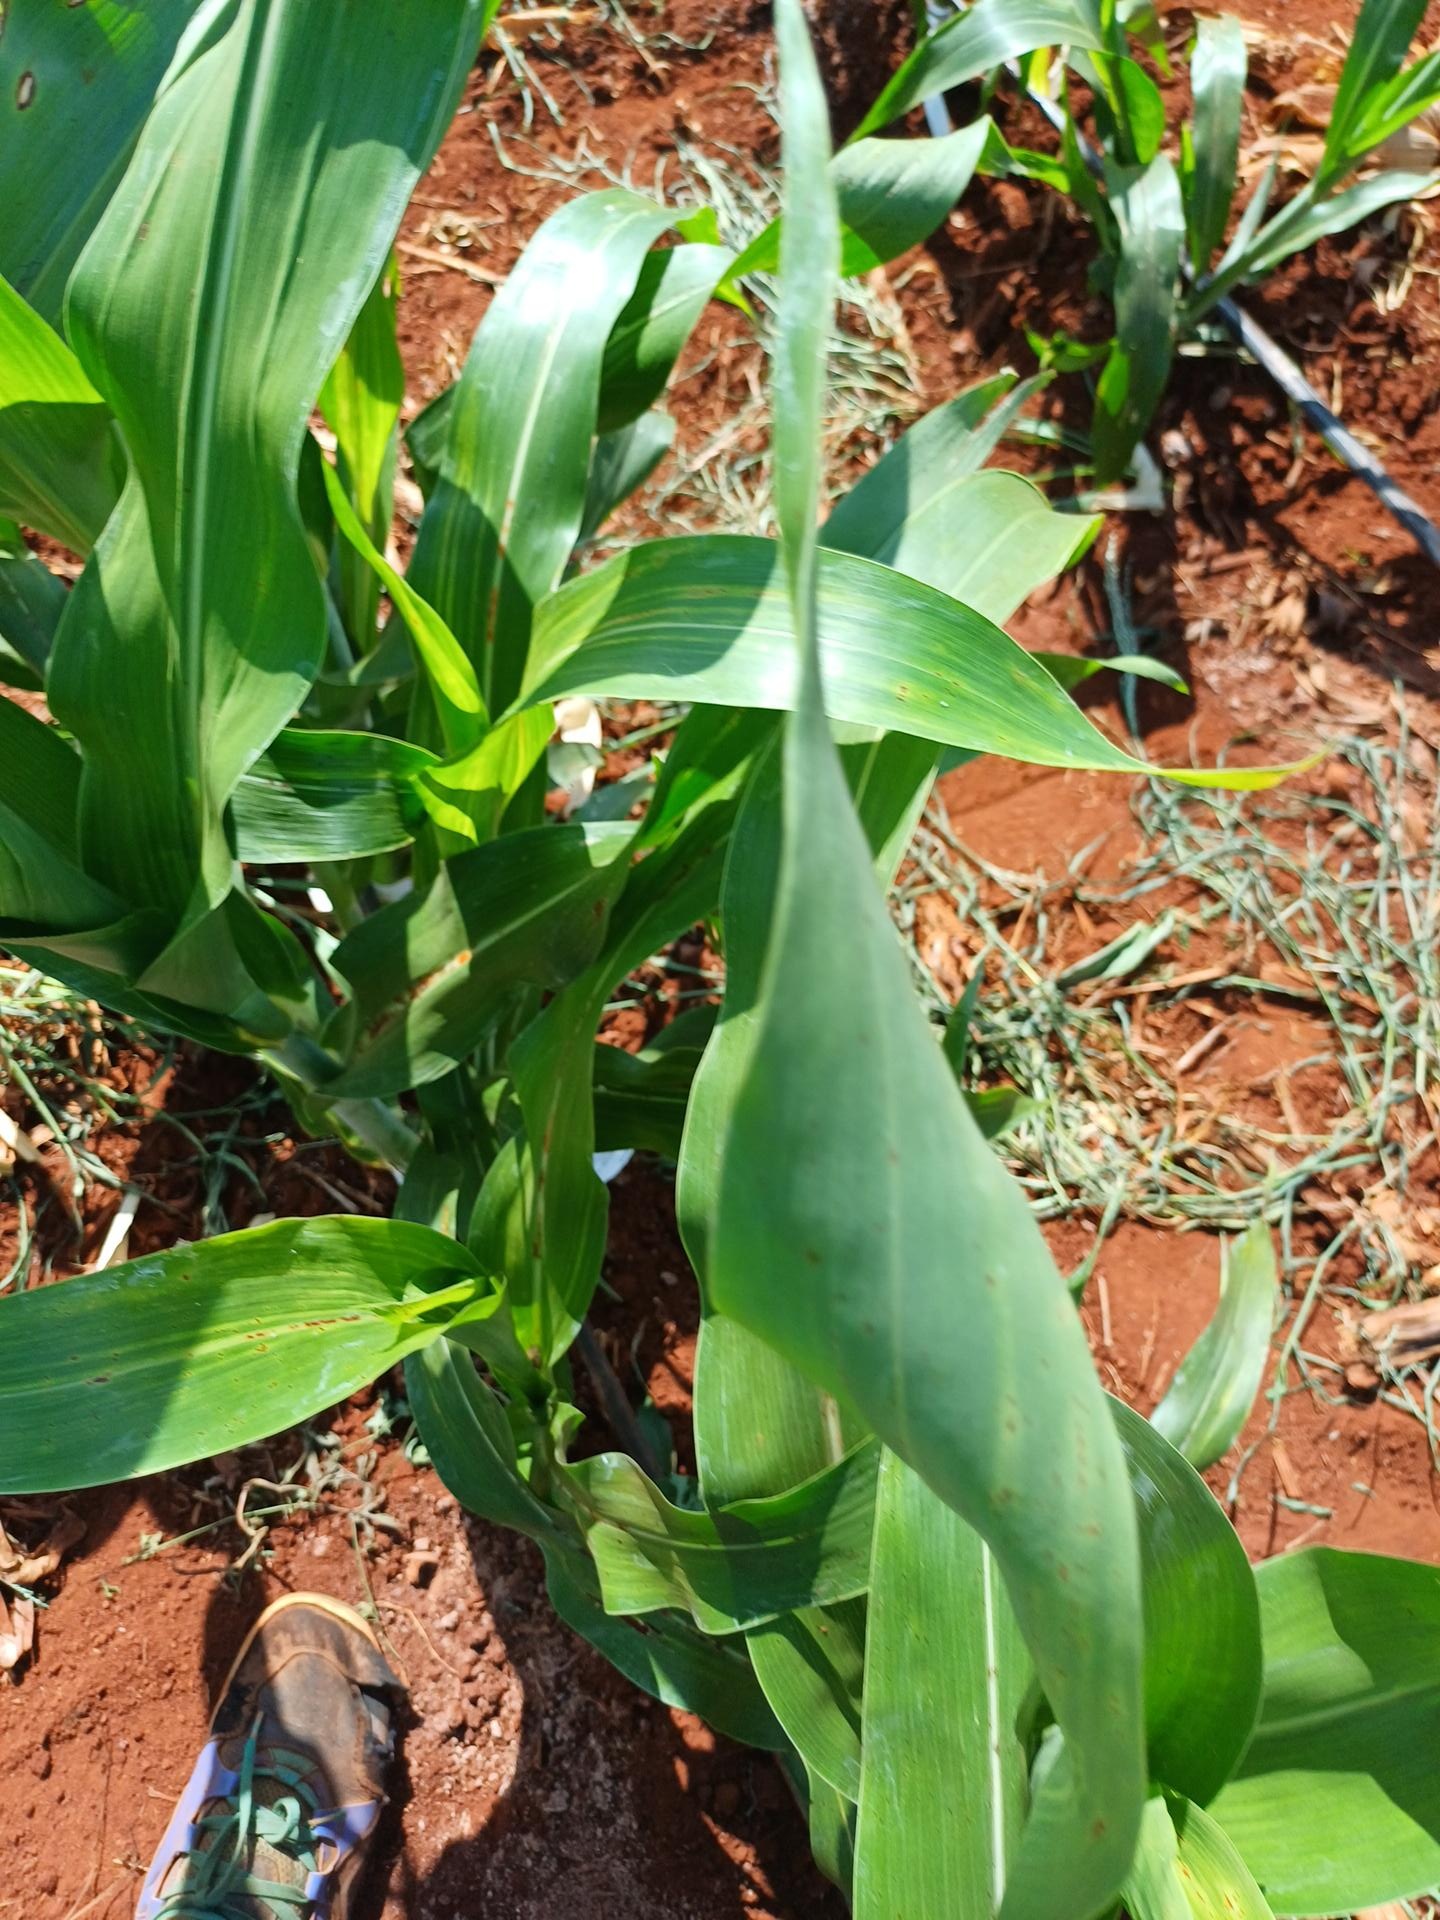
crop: sorghum
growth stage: vegetative
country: Kenya
